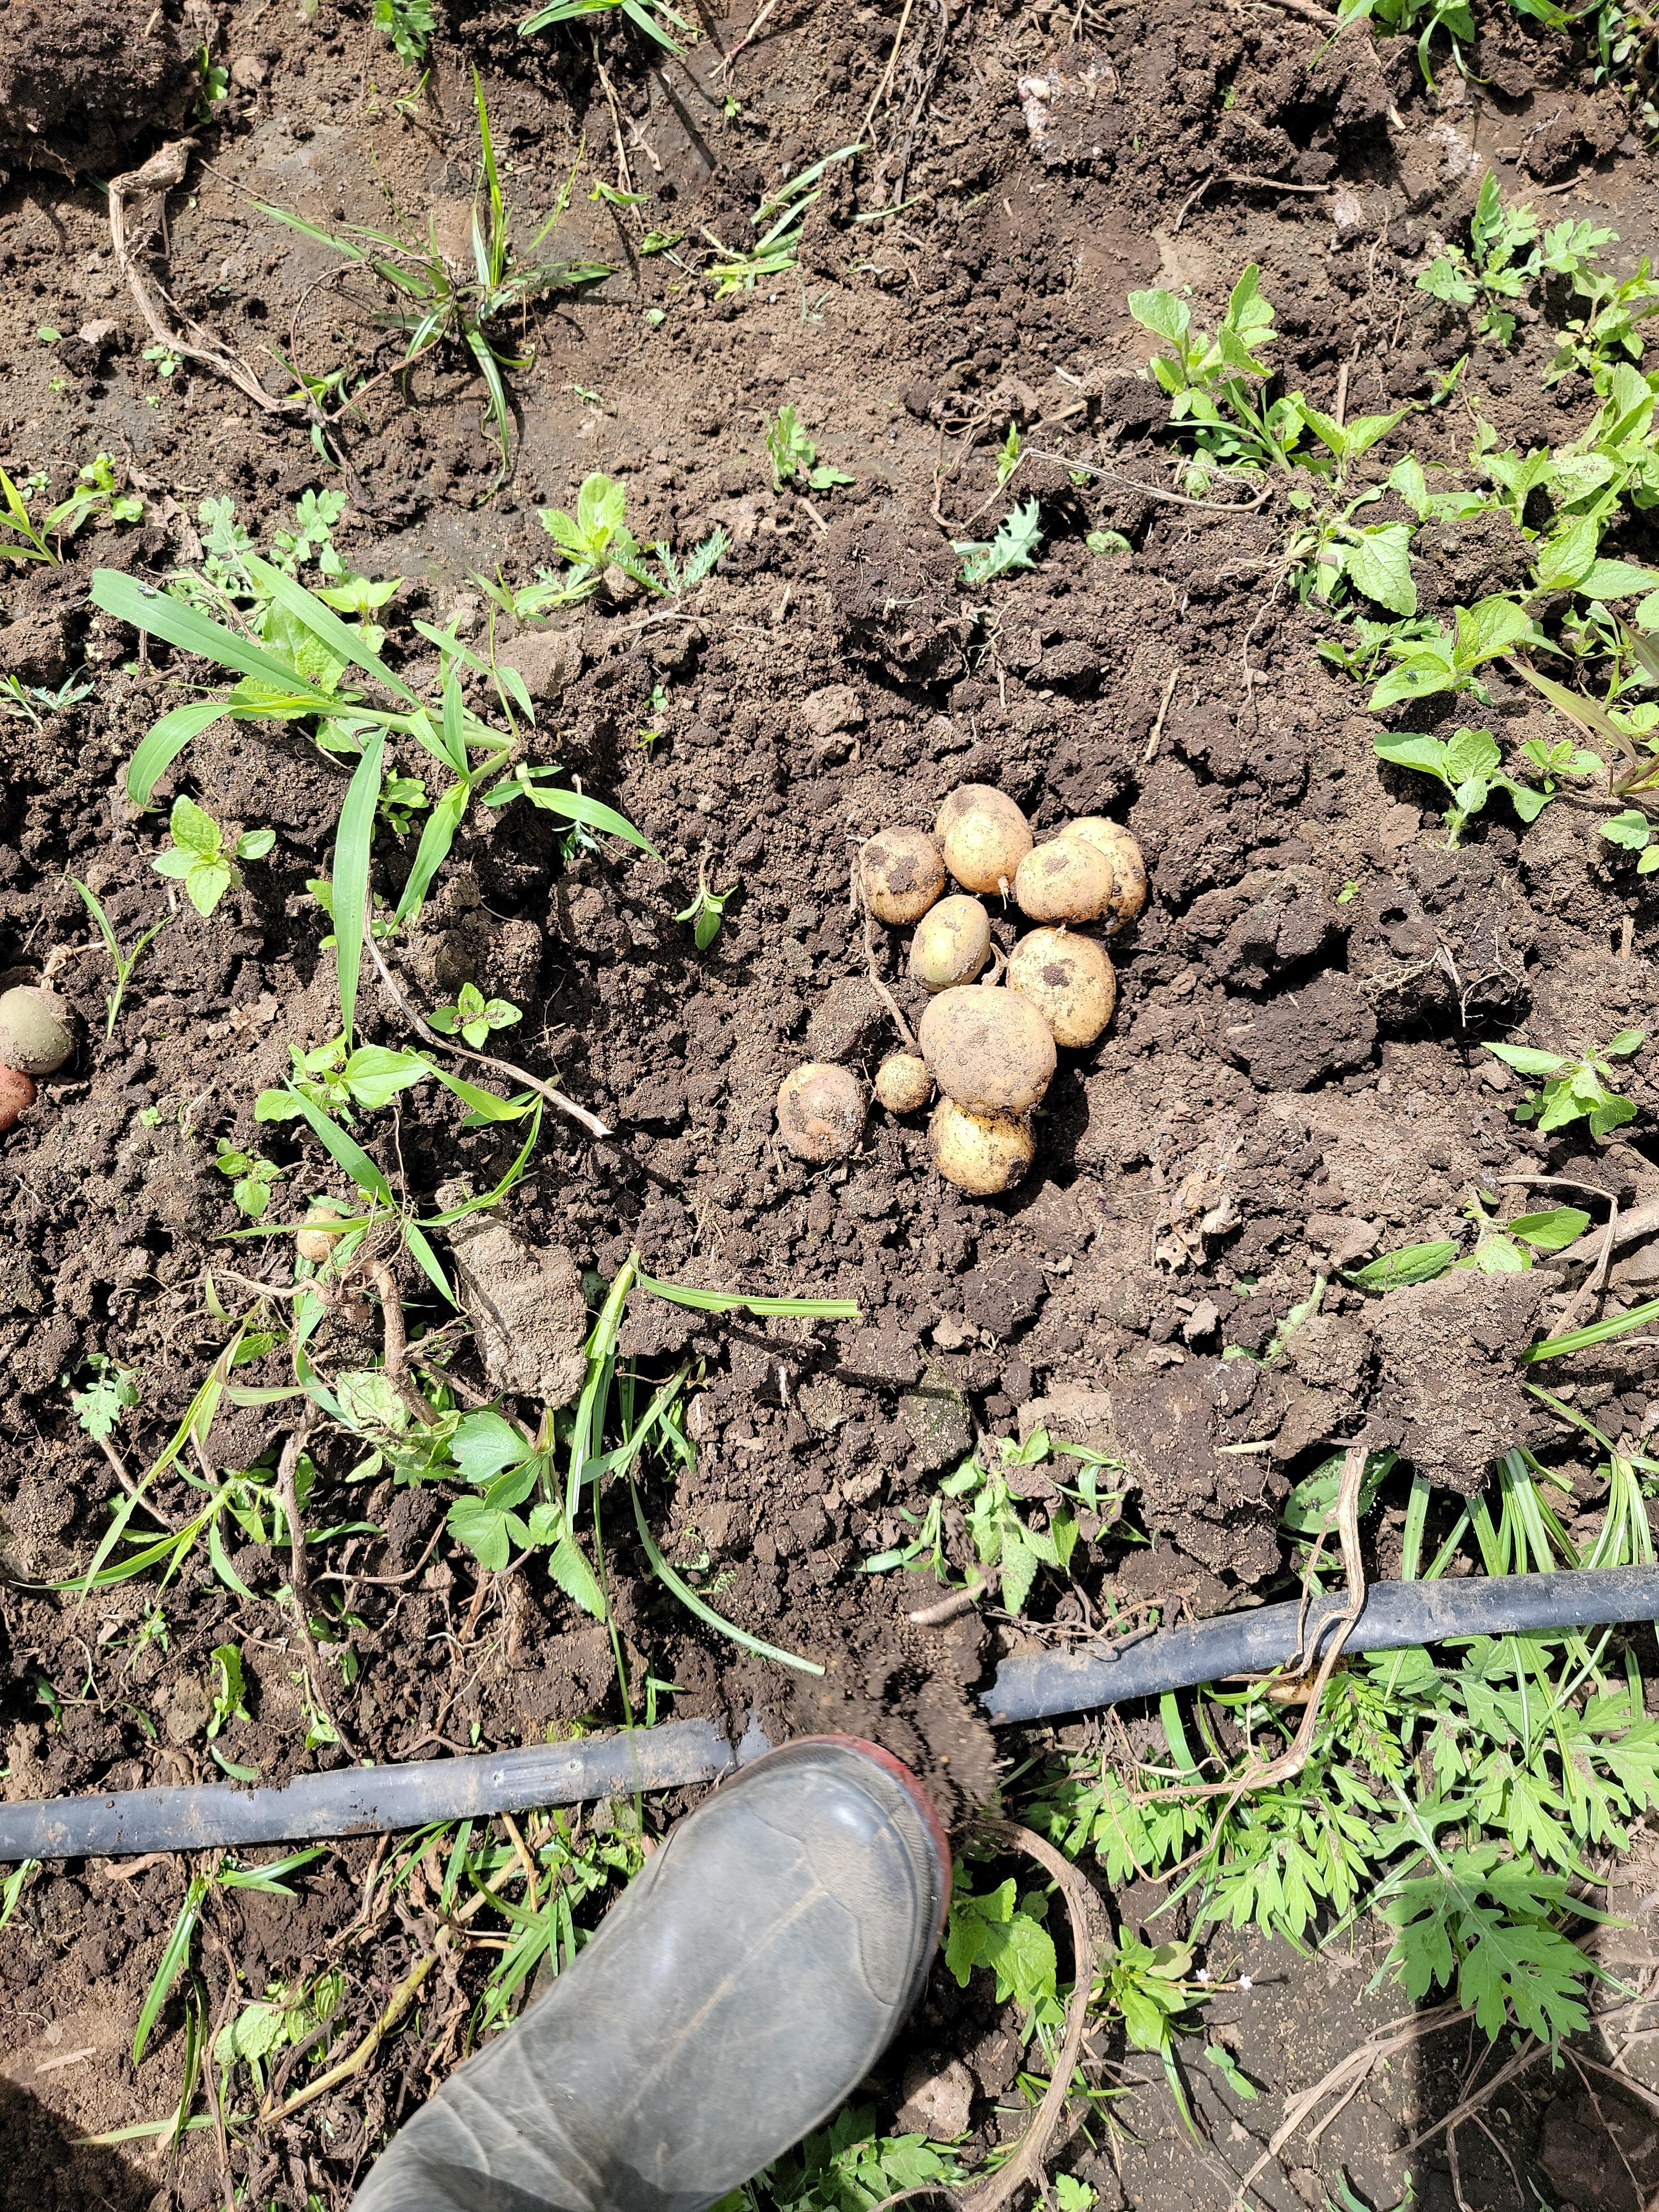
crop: potato
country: Tanzania
